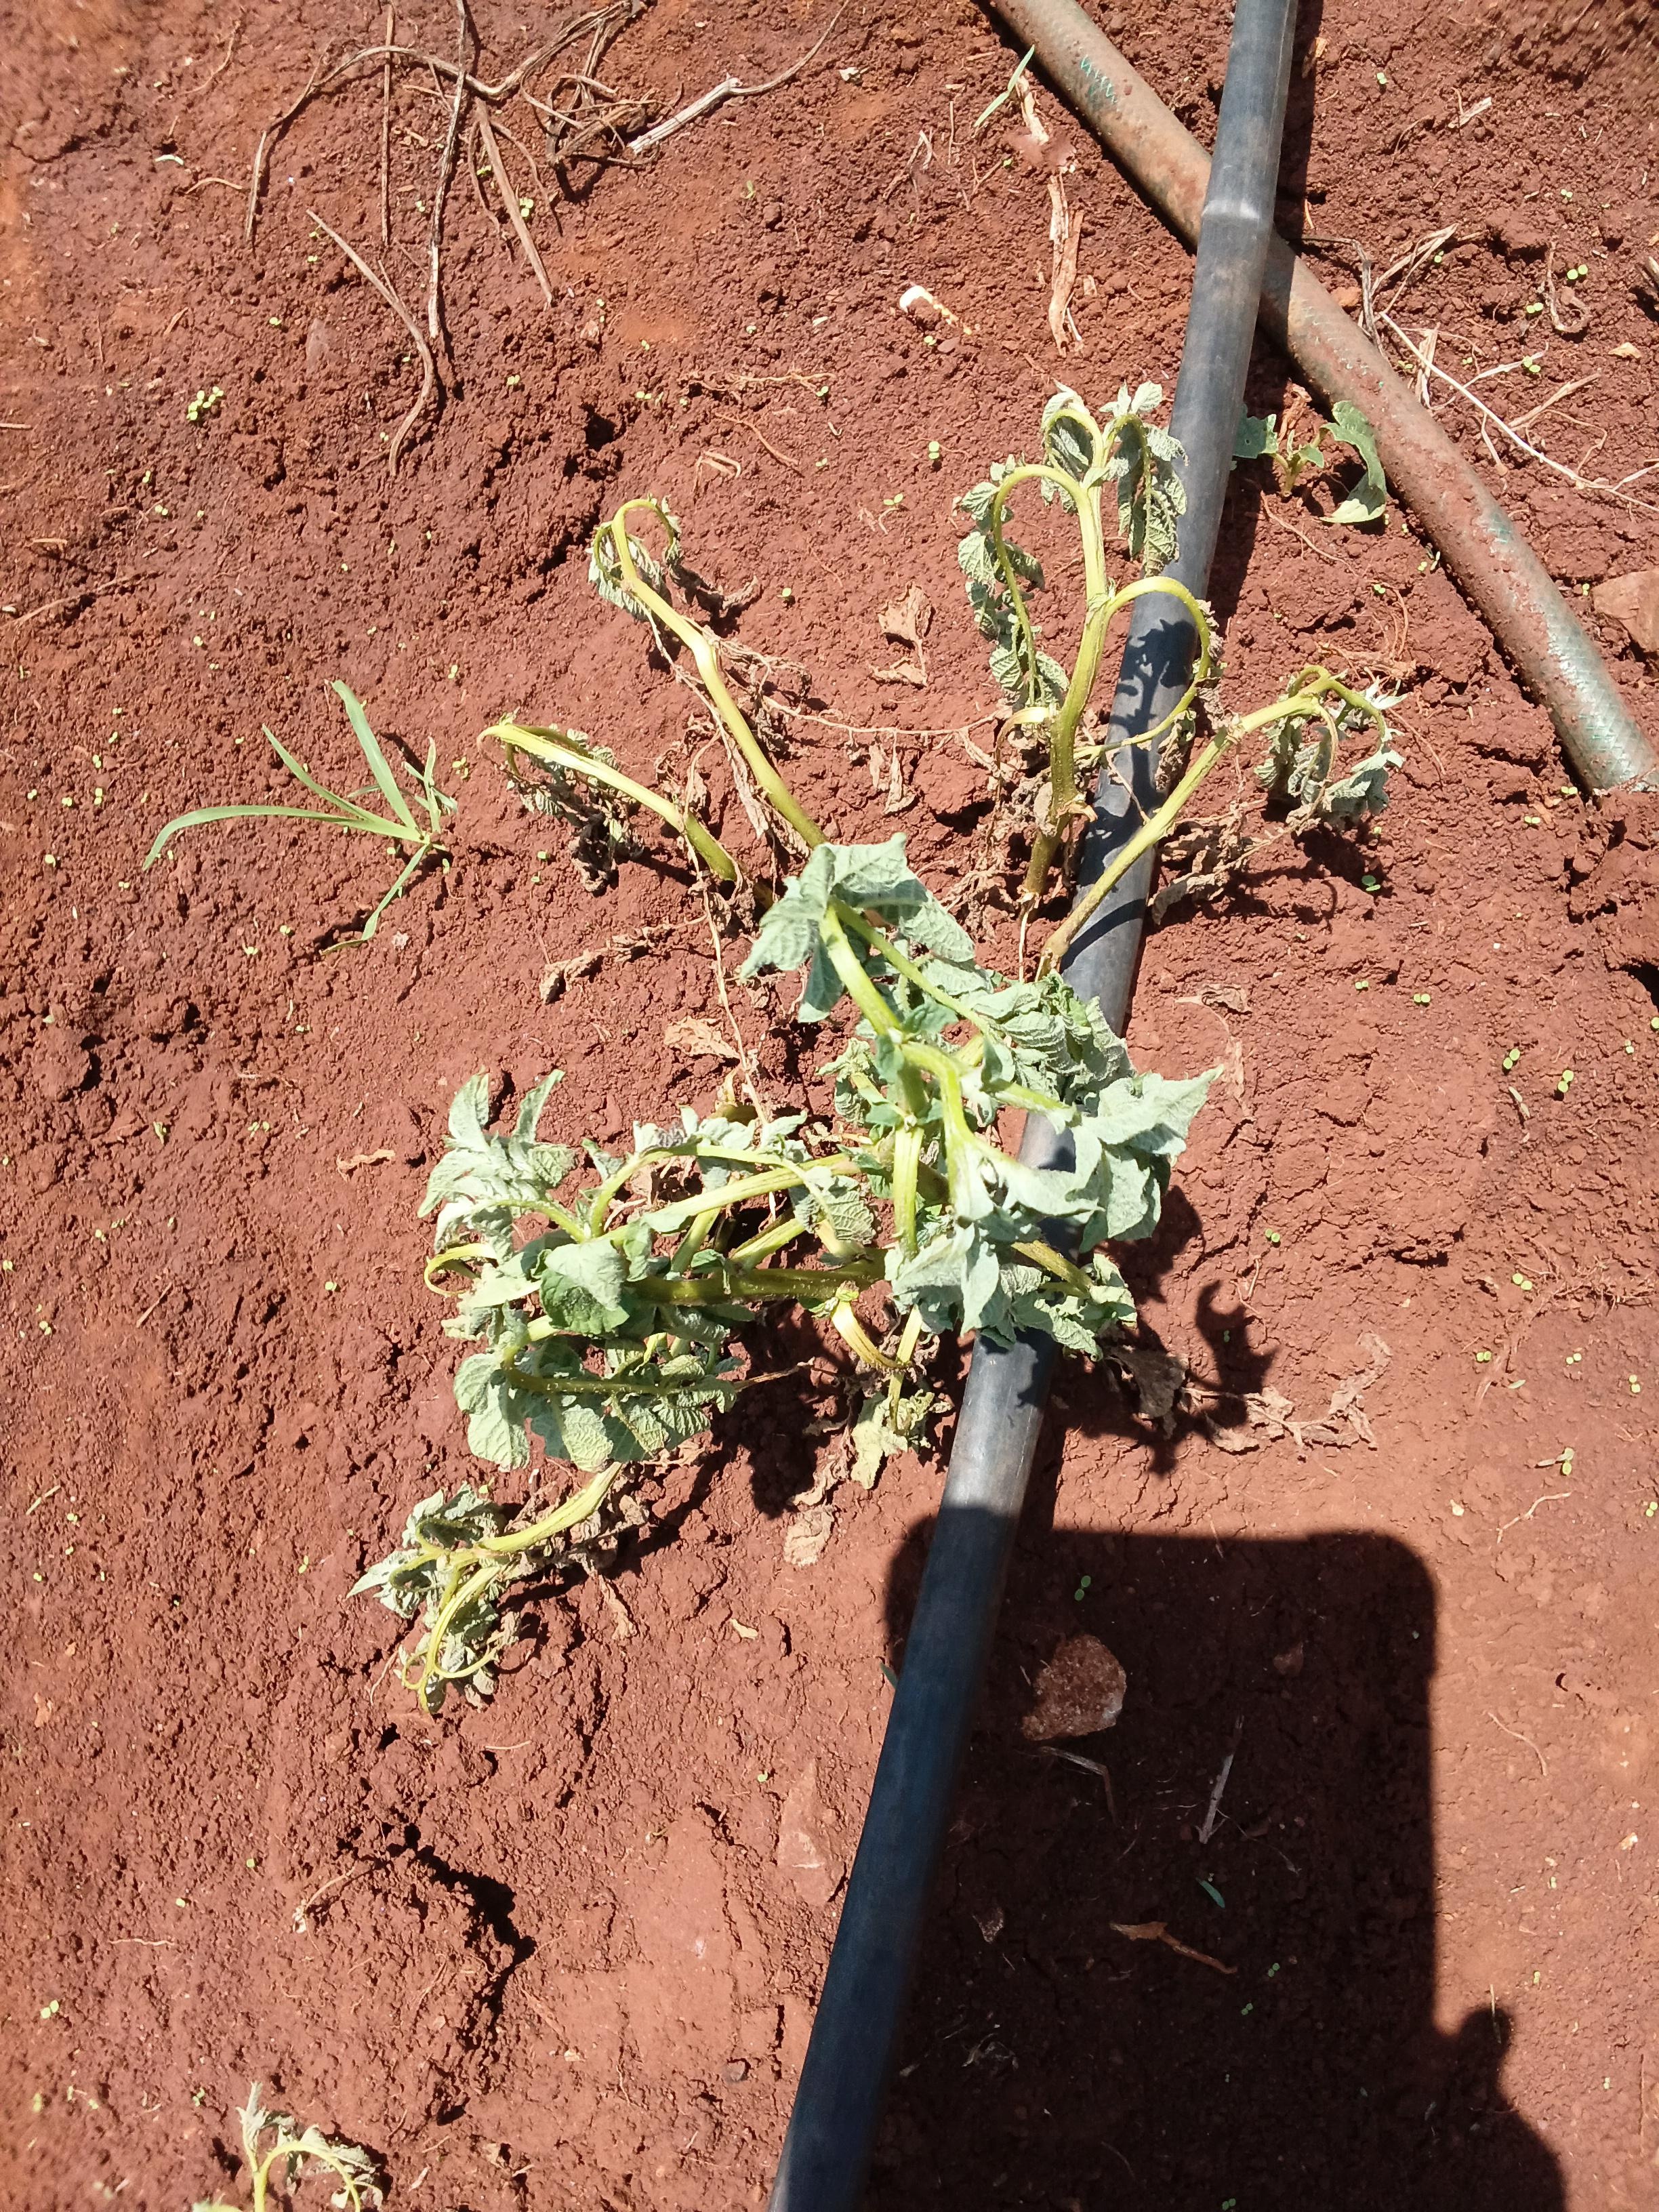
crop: potato
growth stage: vegetative
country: Kenya
